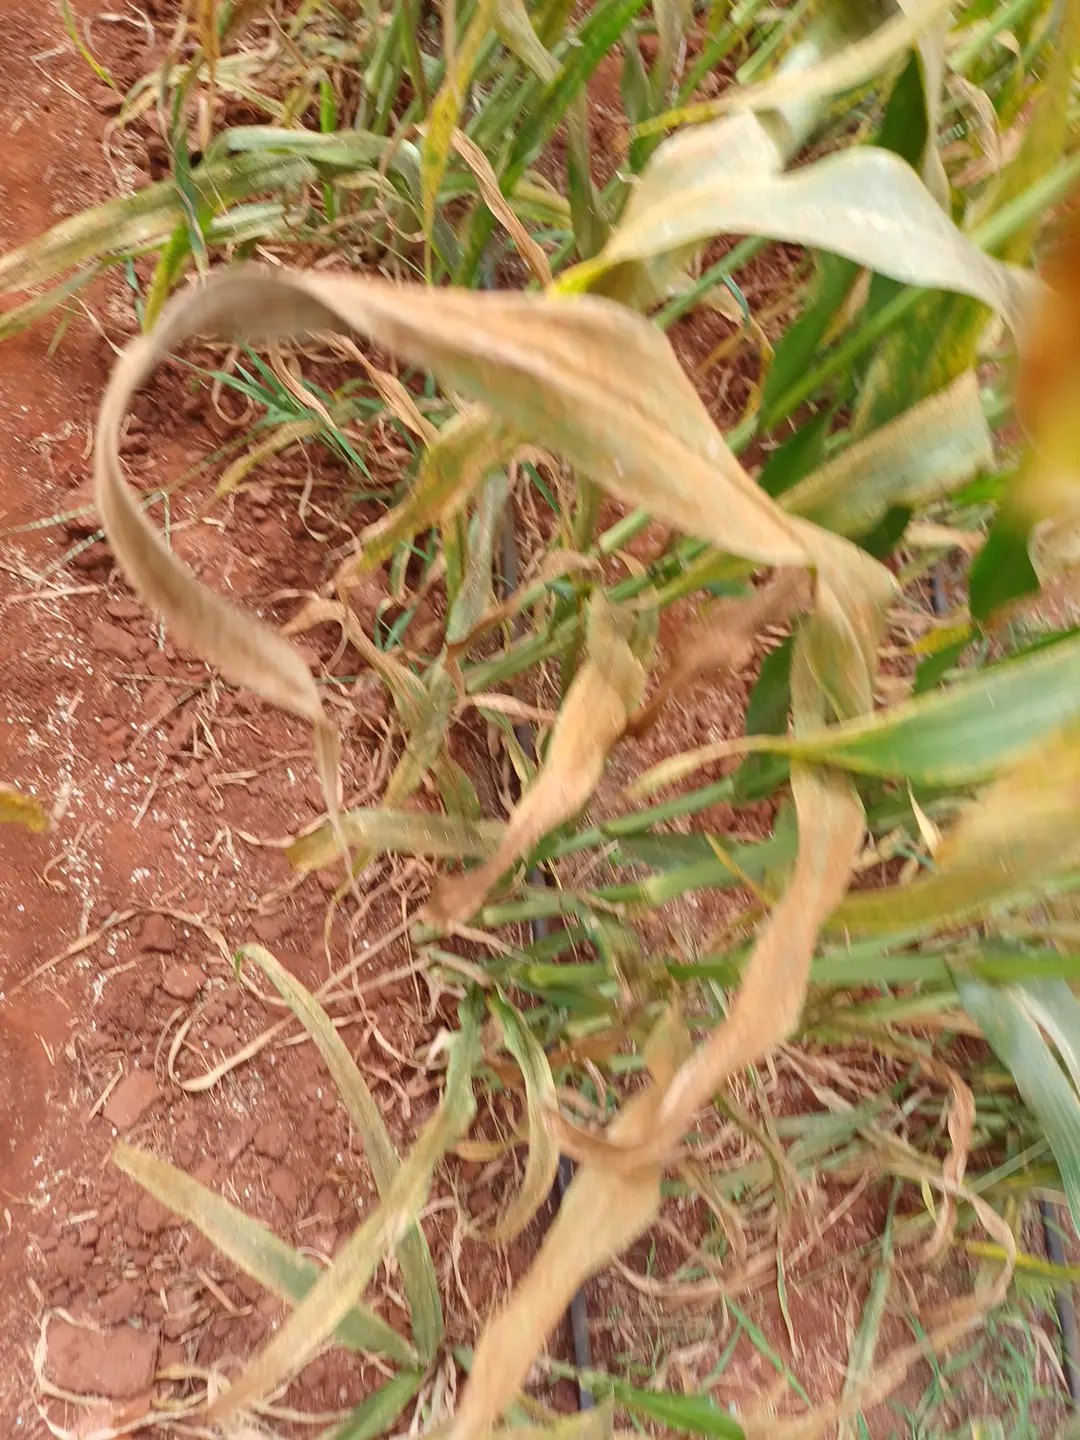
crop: pearl millet
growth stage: filling grain
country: Kenya
